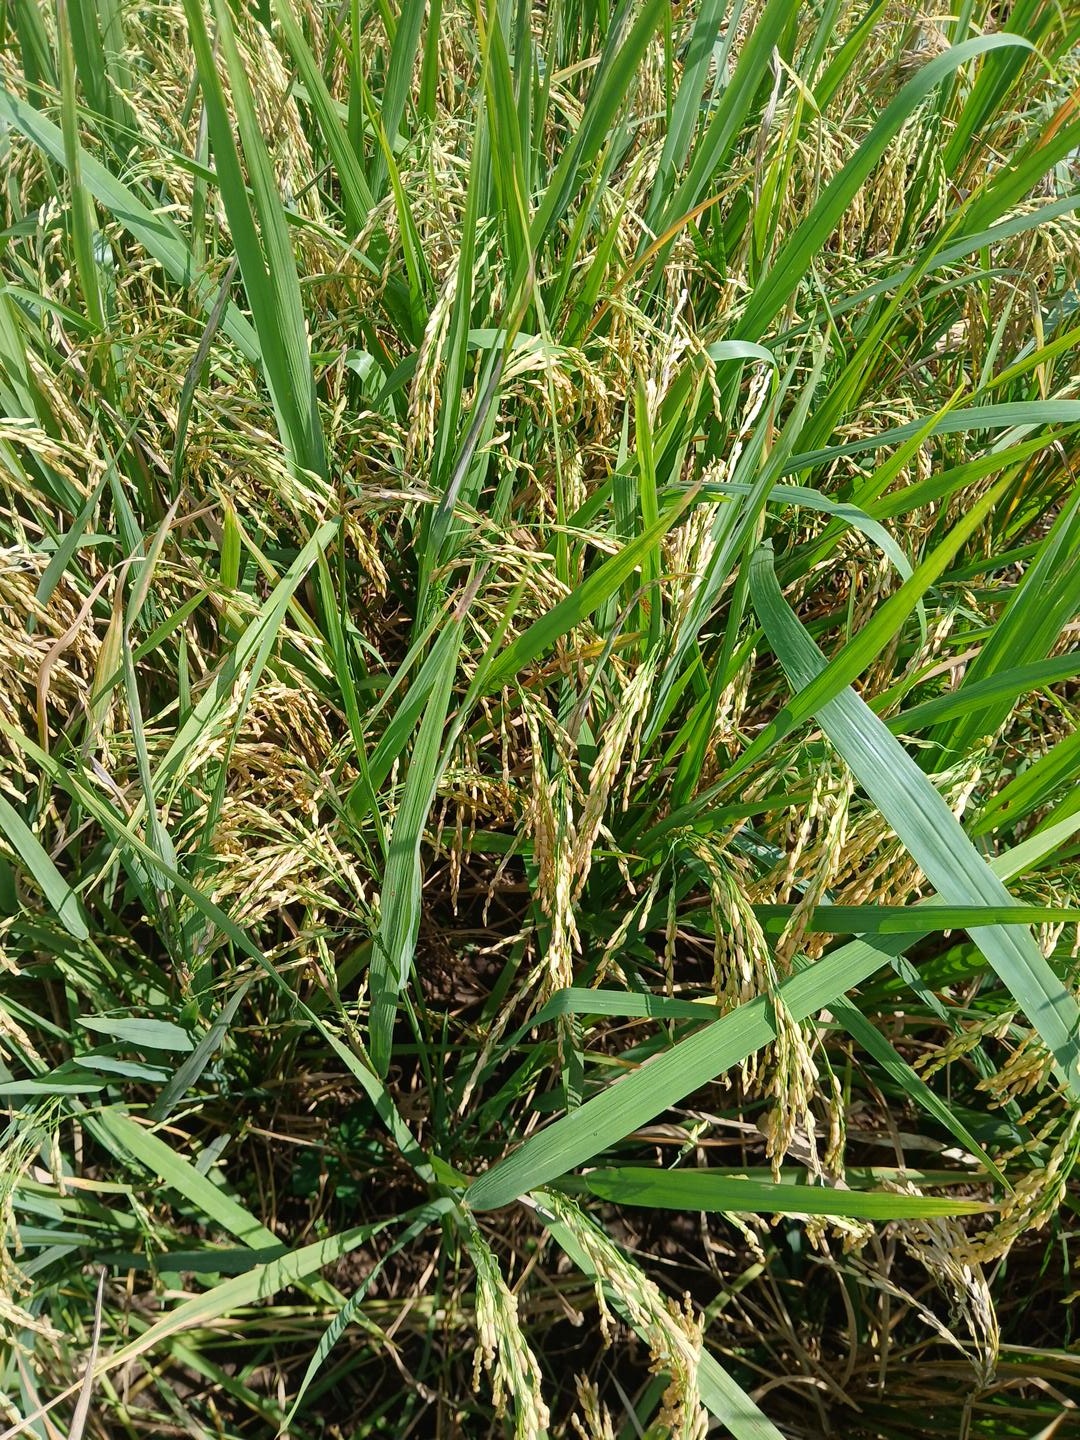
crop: rice
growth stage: ripening
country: Côte d'Ivoire
